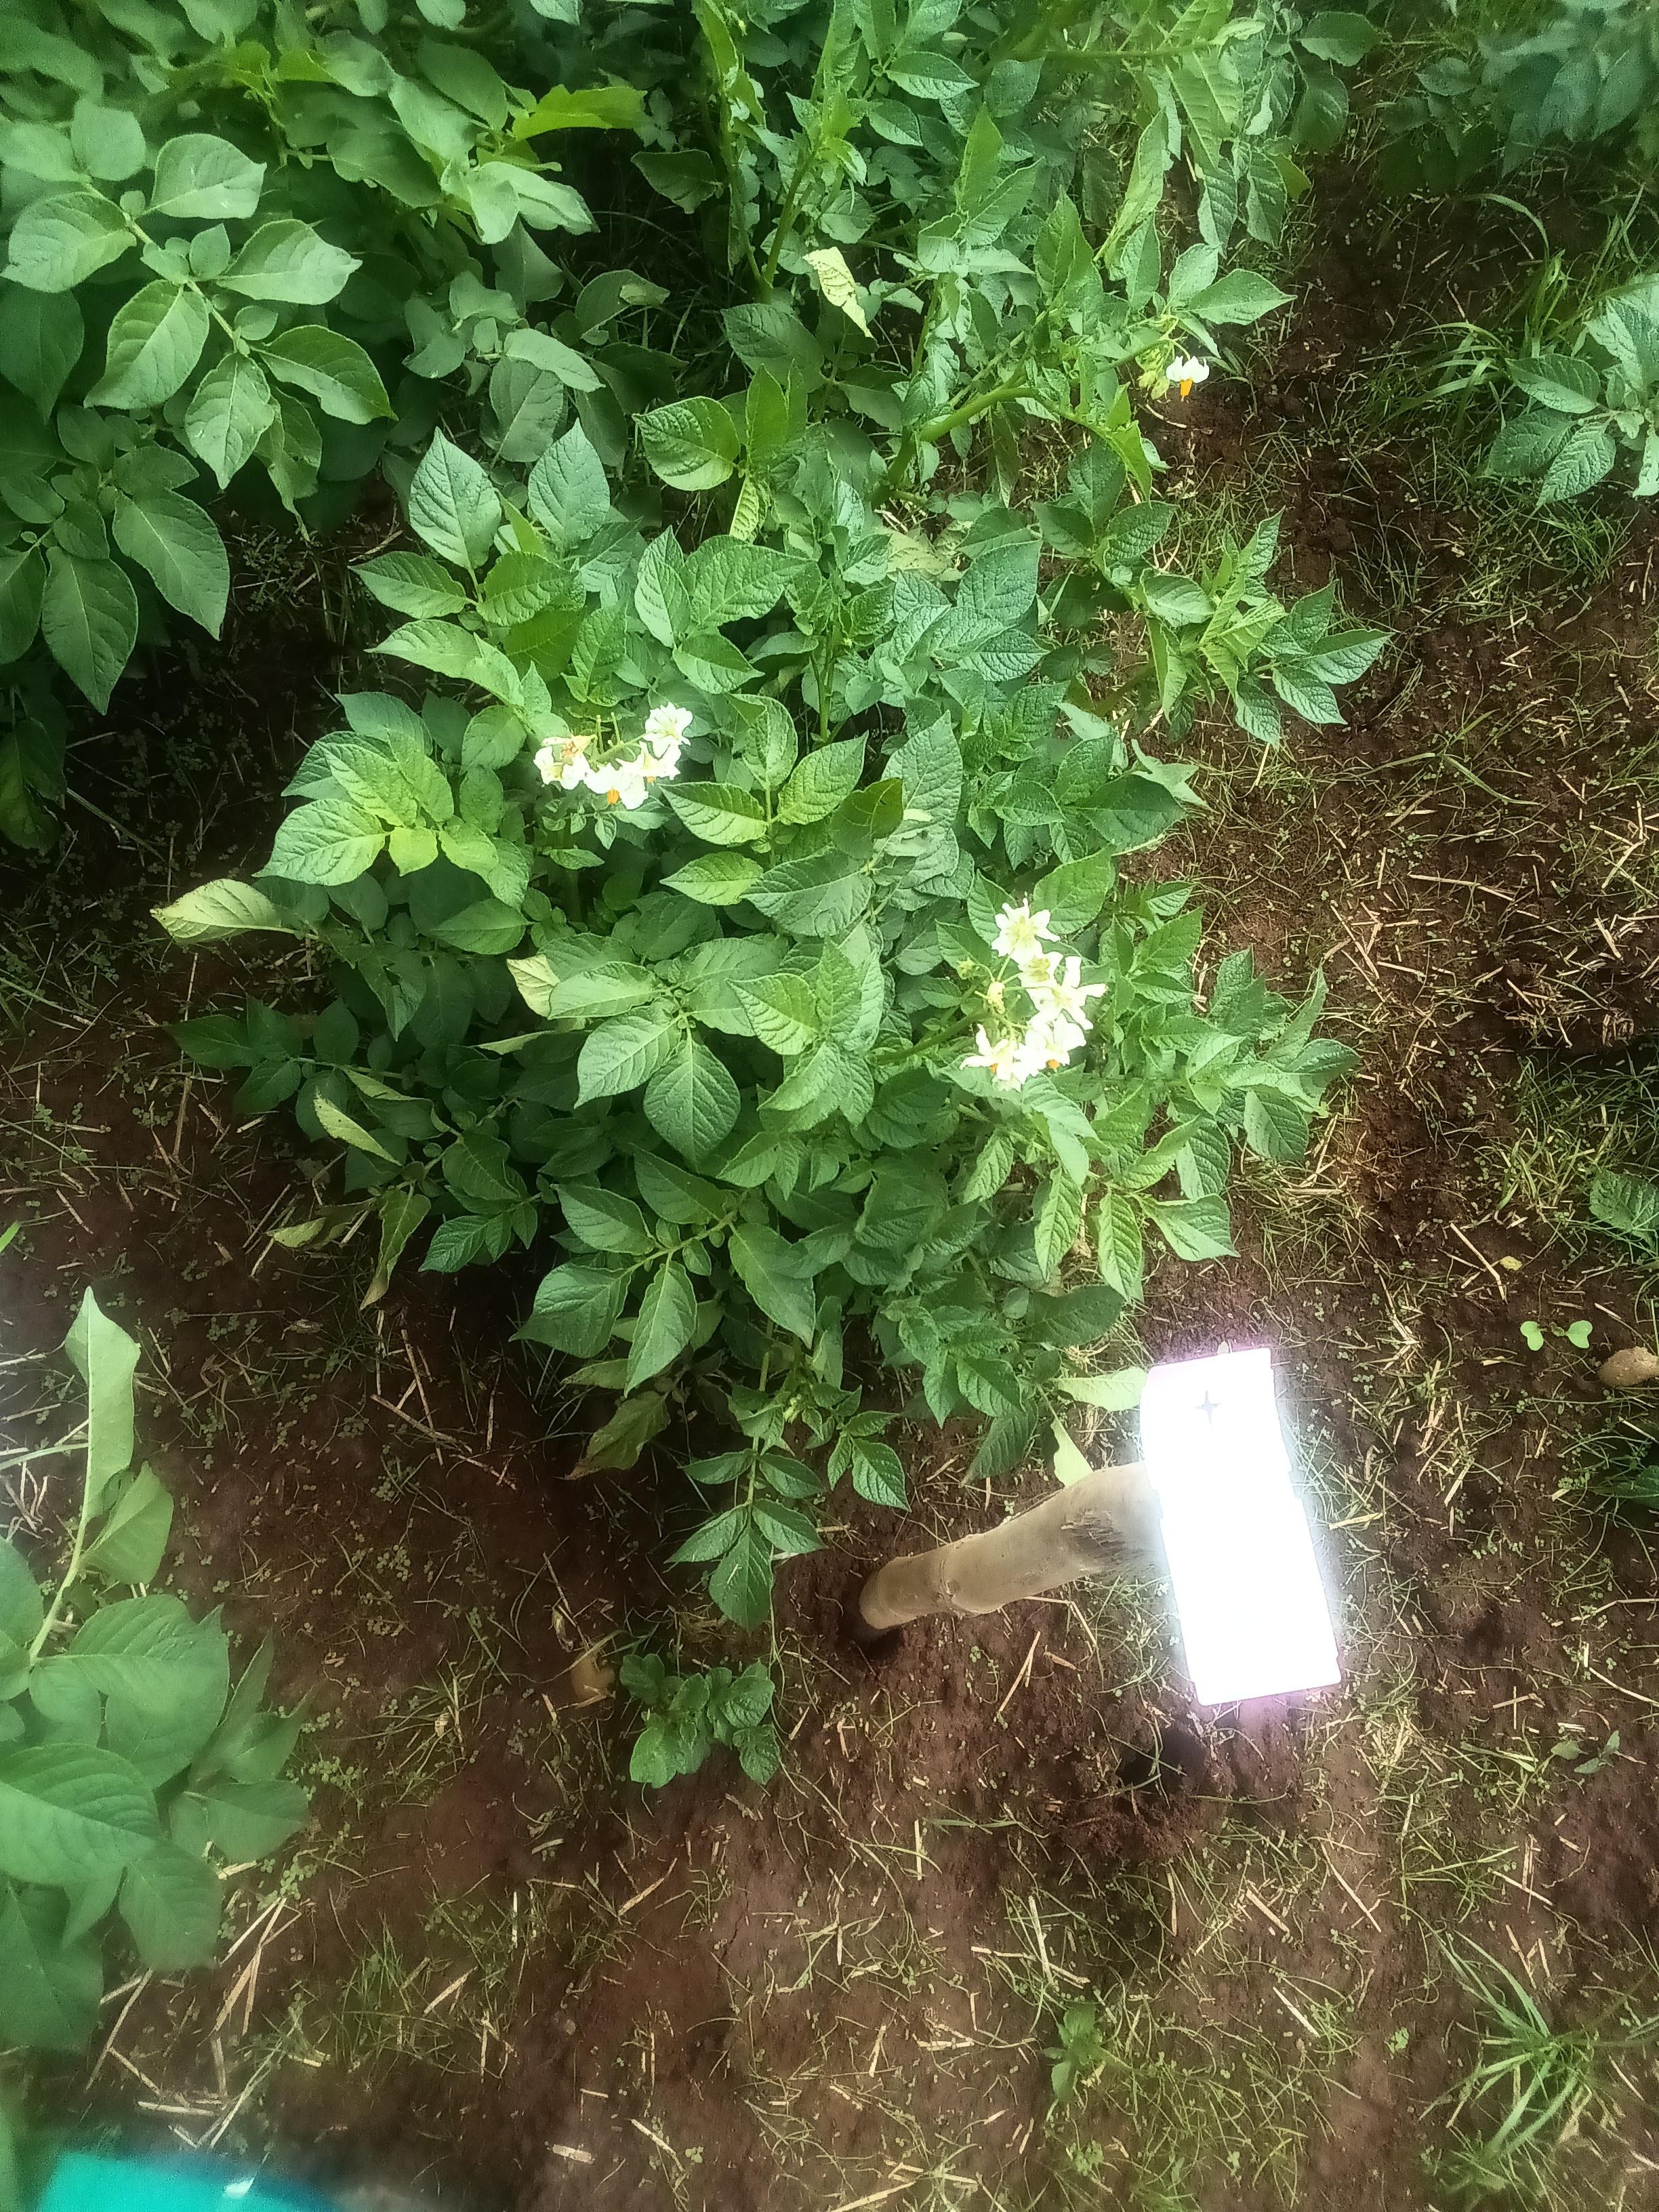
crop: potato
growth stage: flowering
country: Kenya
